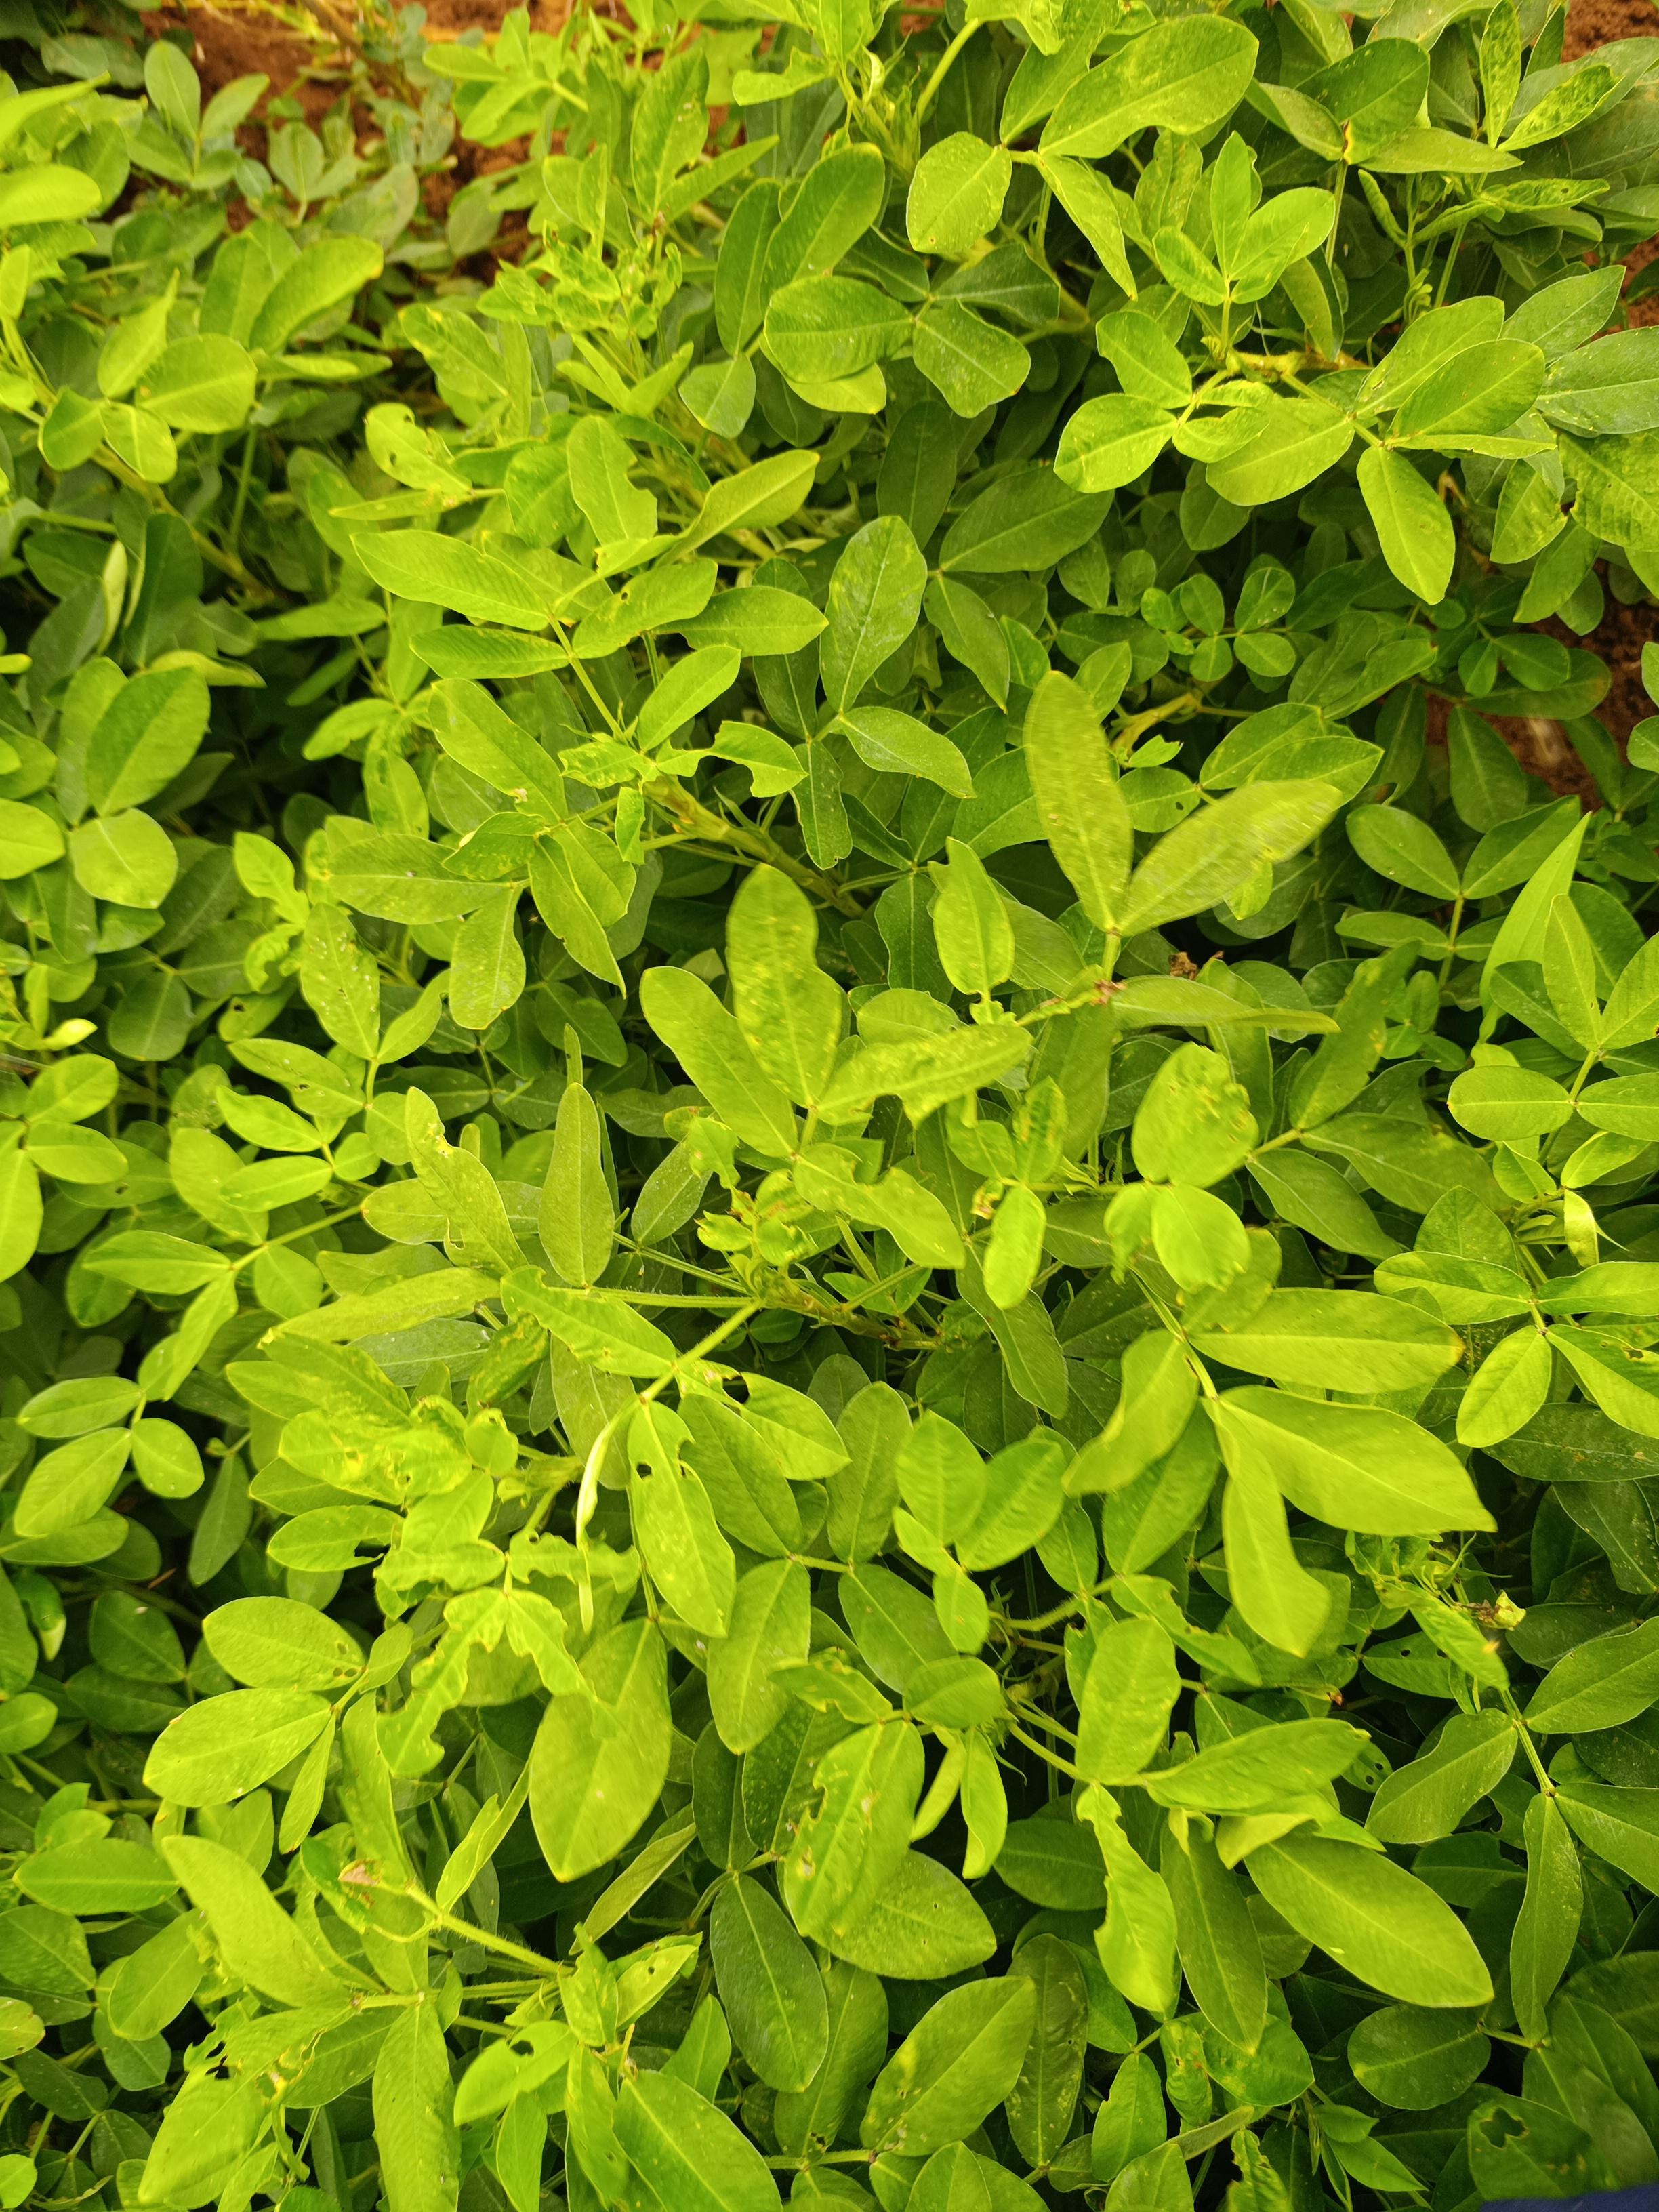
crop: groundnut
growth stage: pegging
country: Kenya
